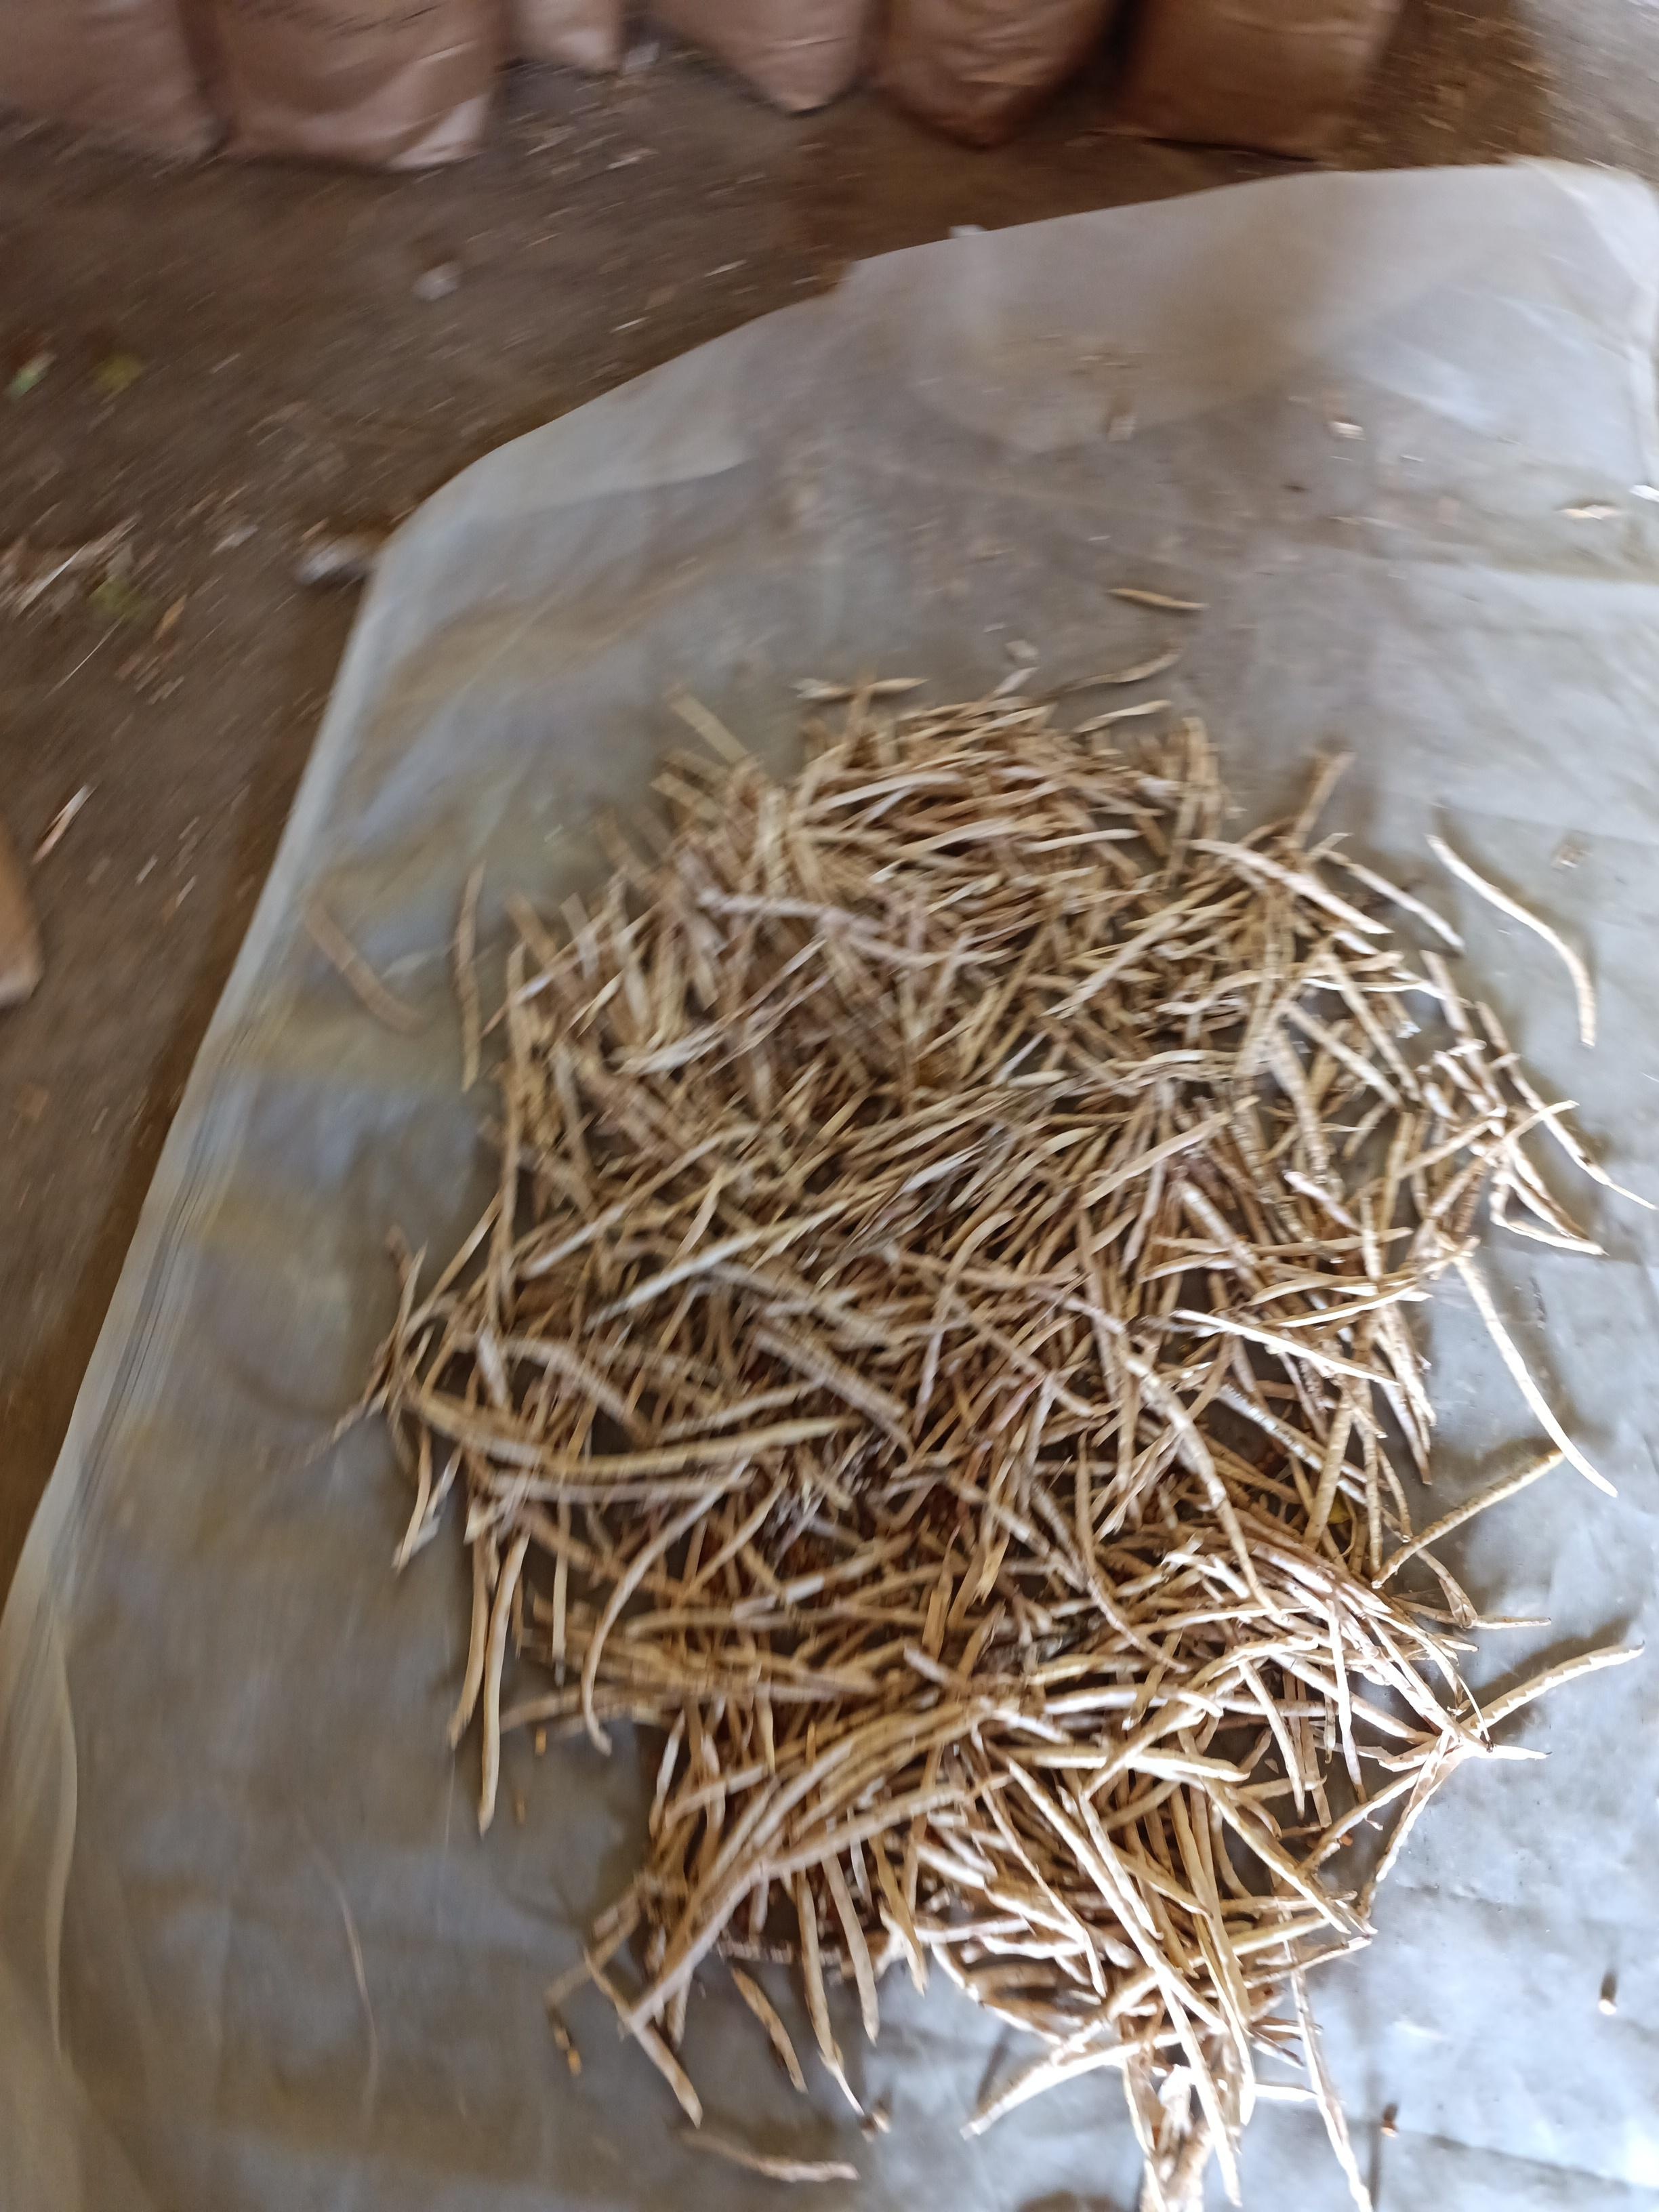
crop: cowpea
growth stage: harvest
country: Nigeria
